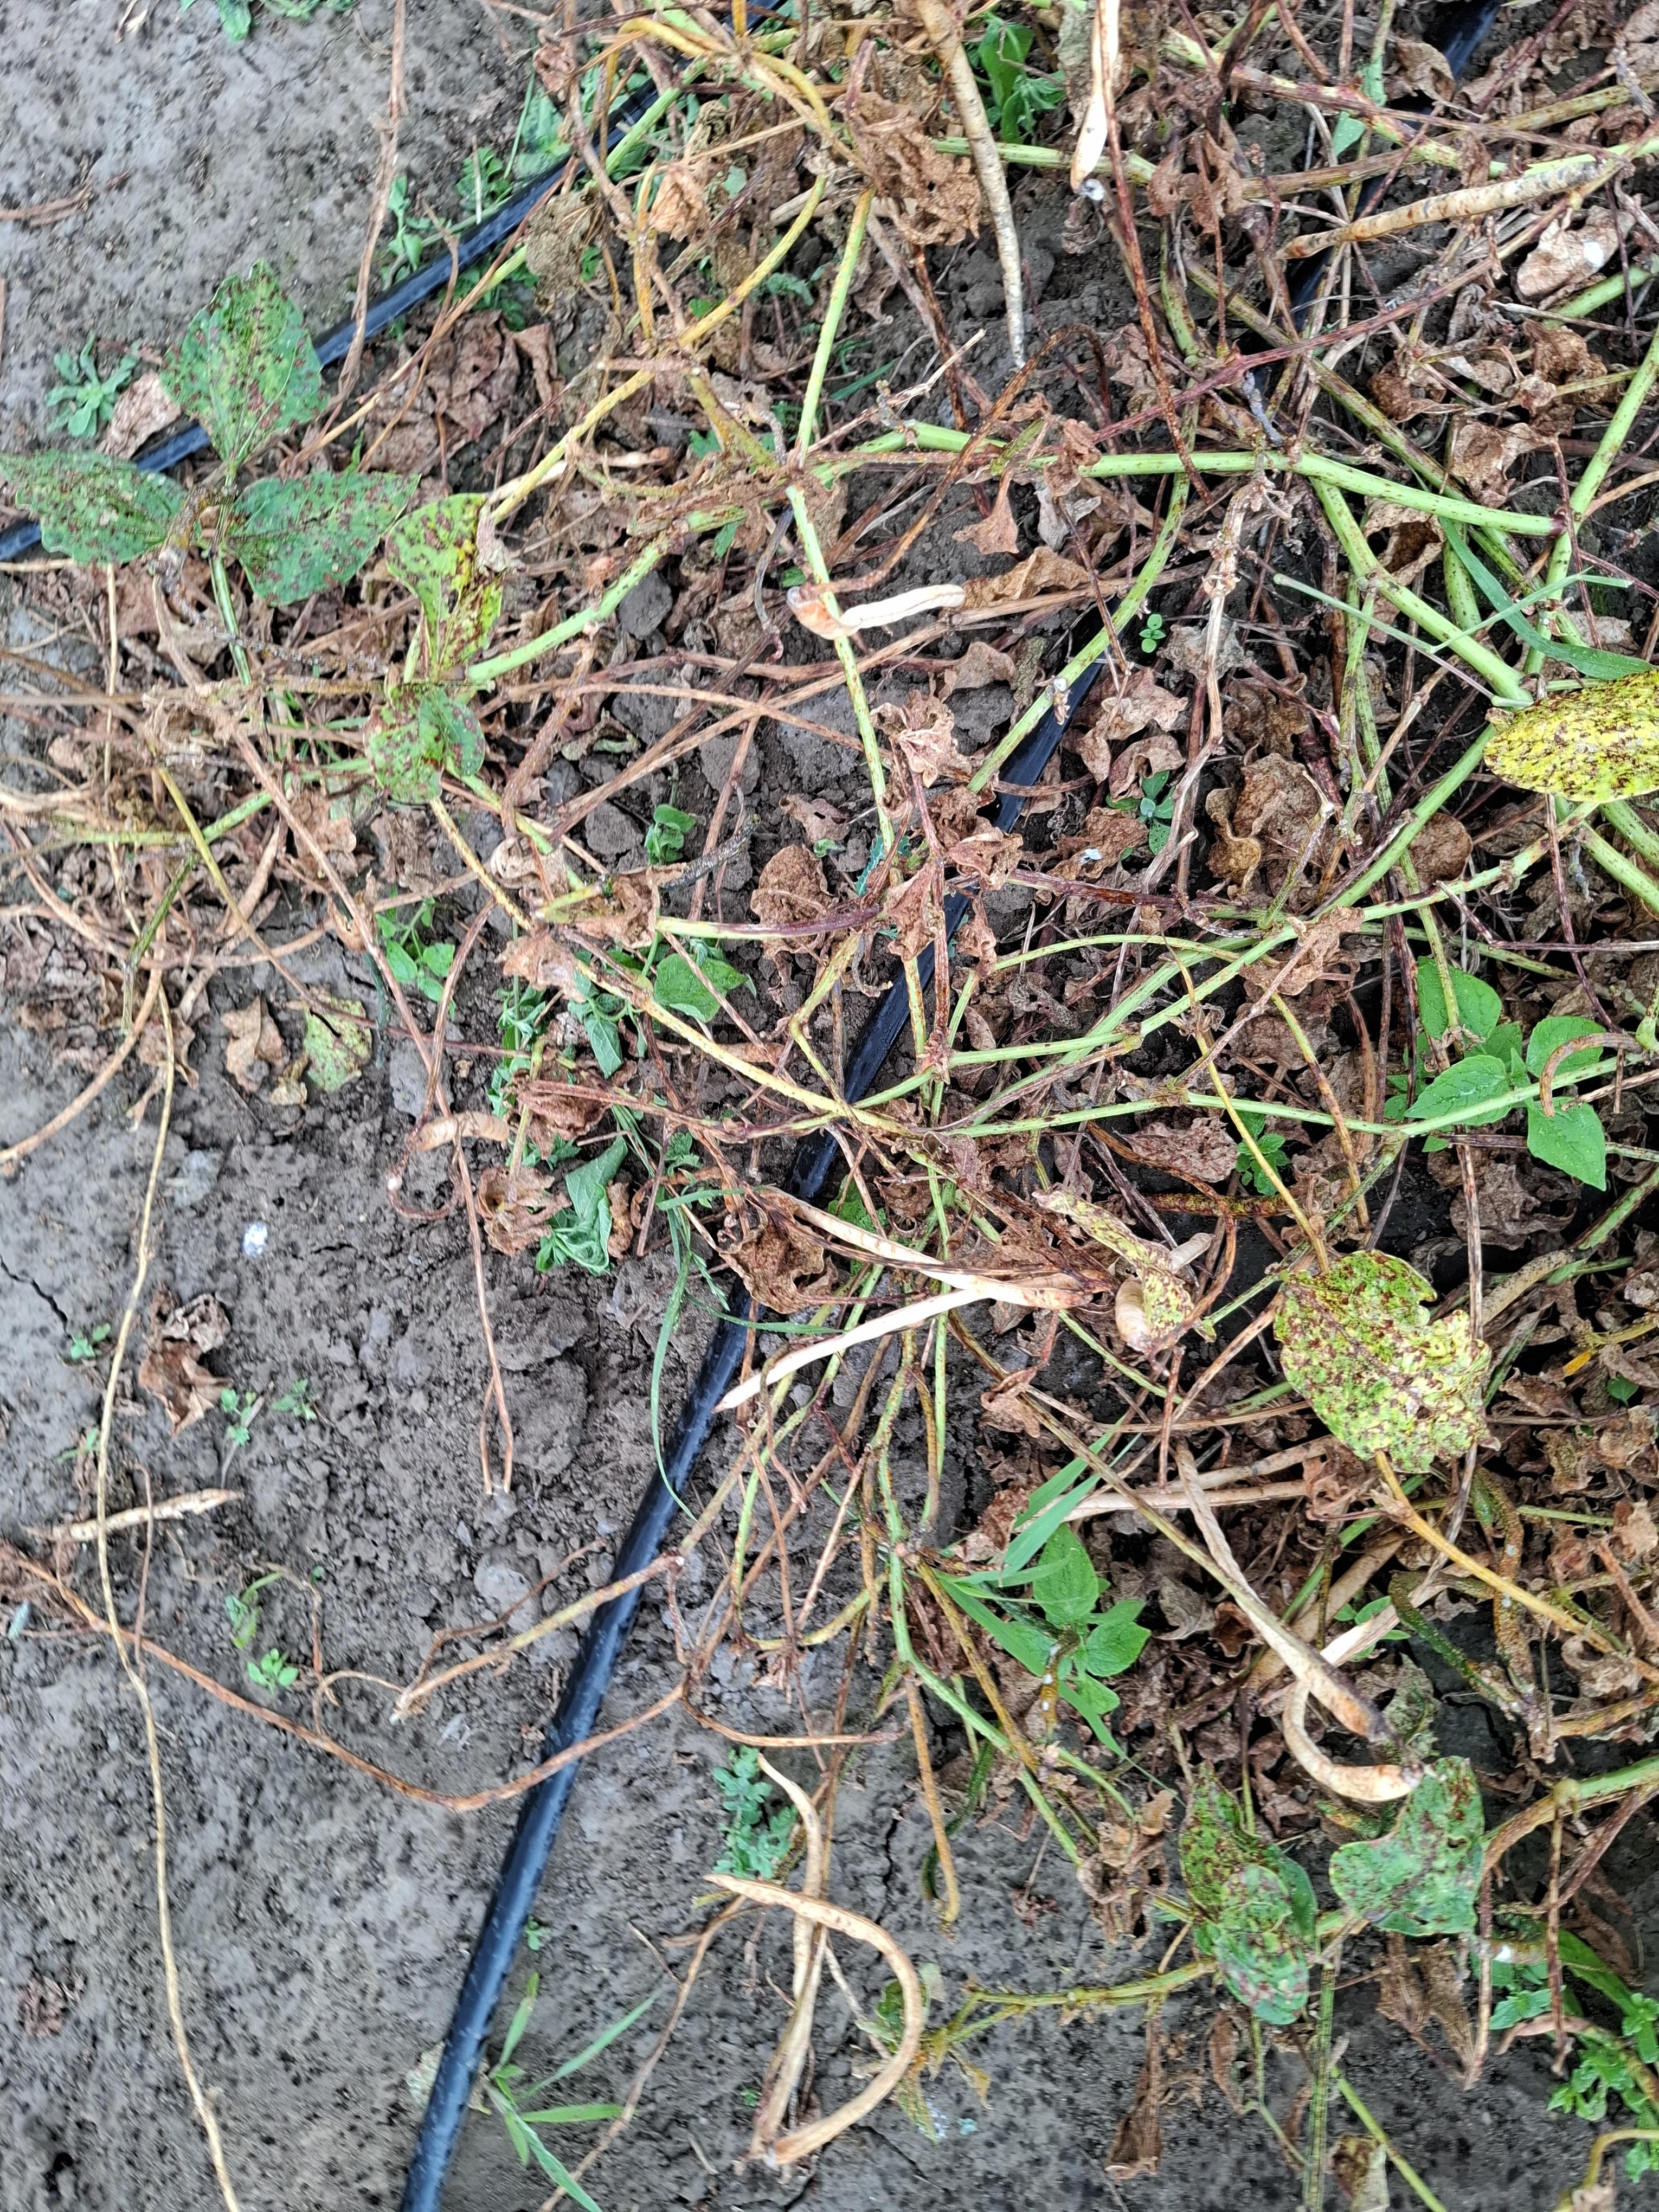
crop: cowpea
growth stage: development pod
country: Tanzania
